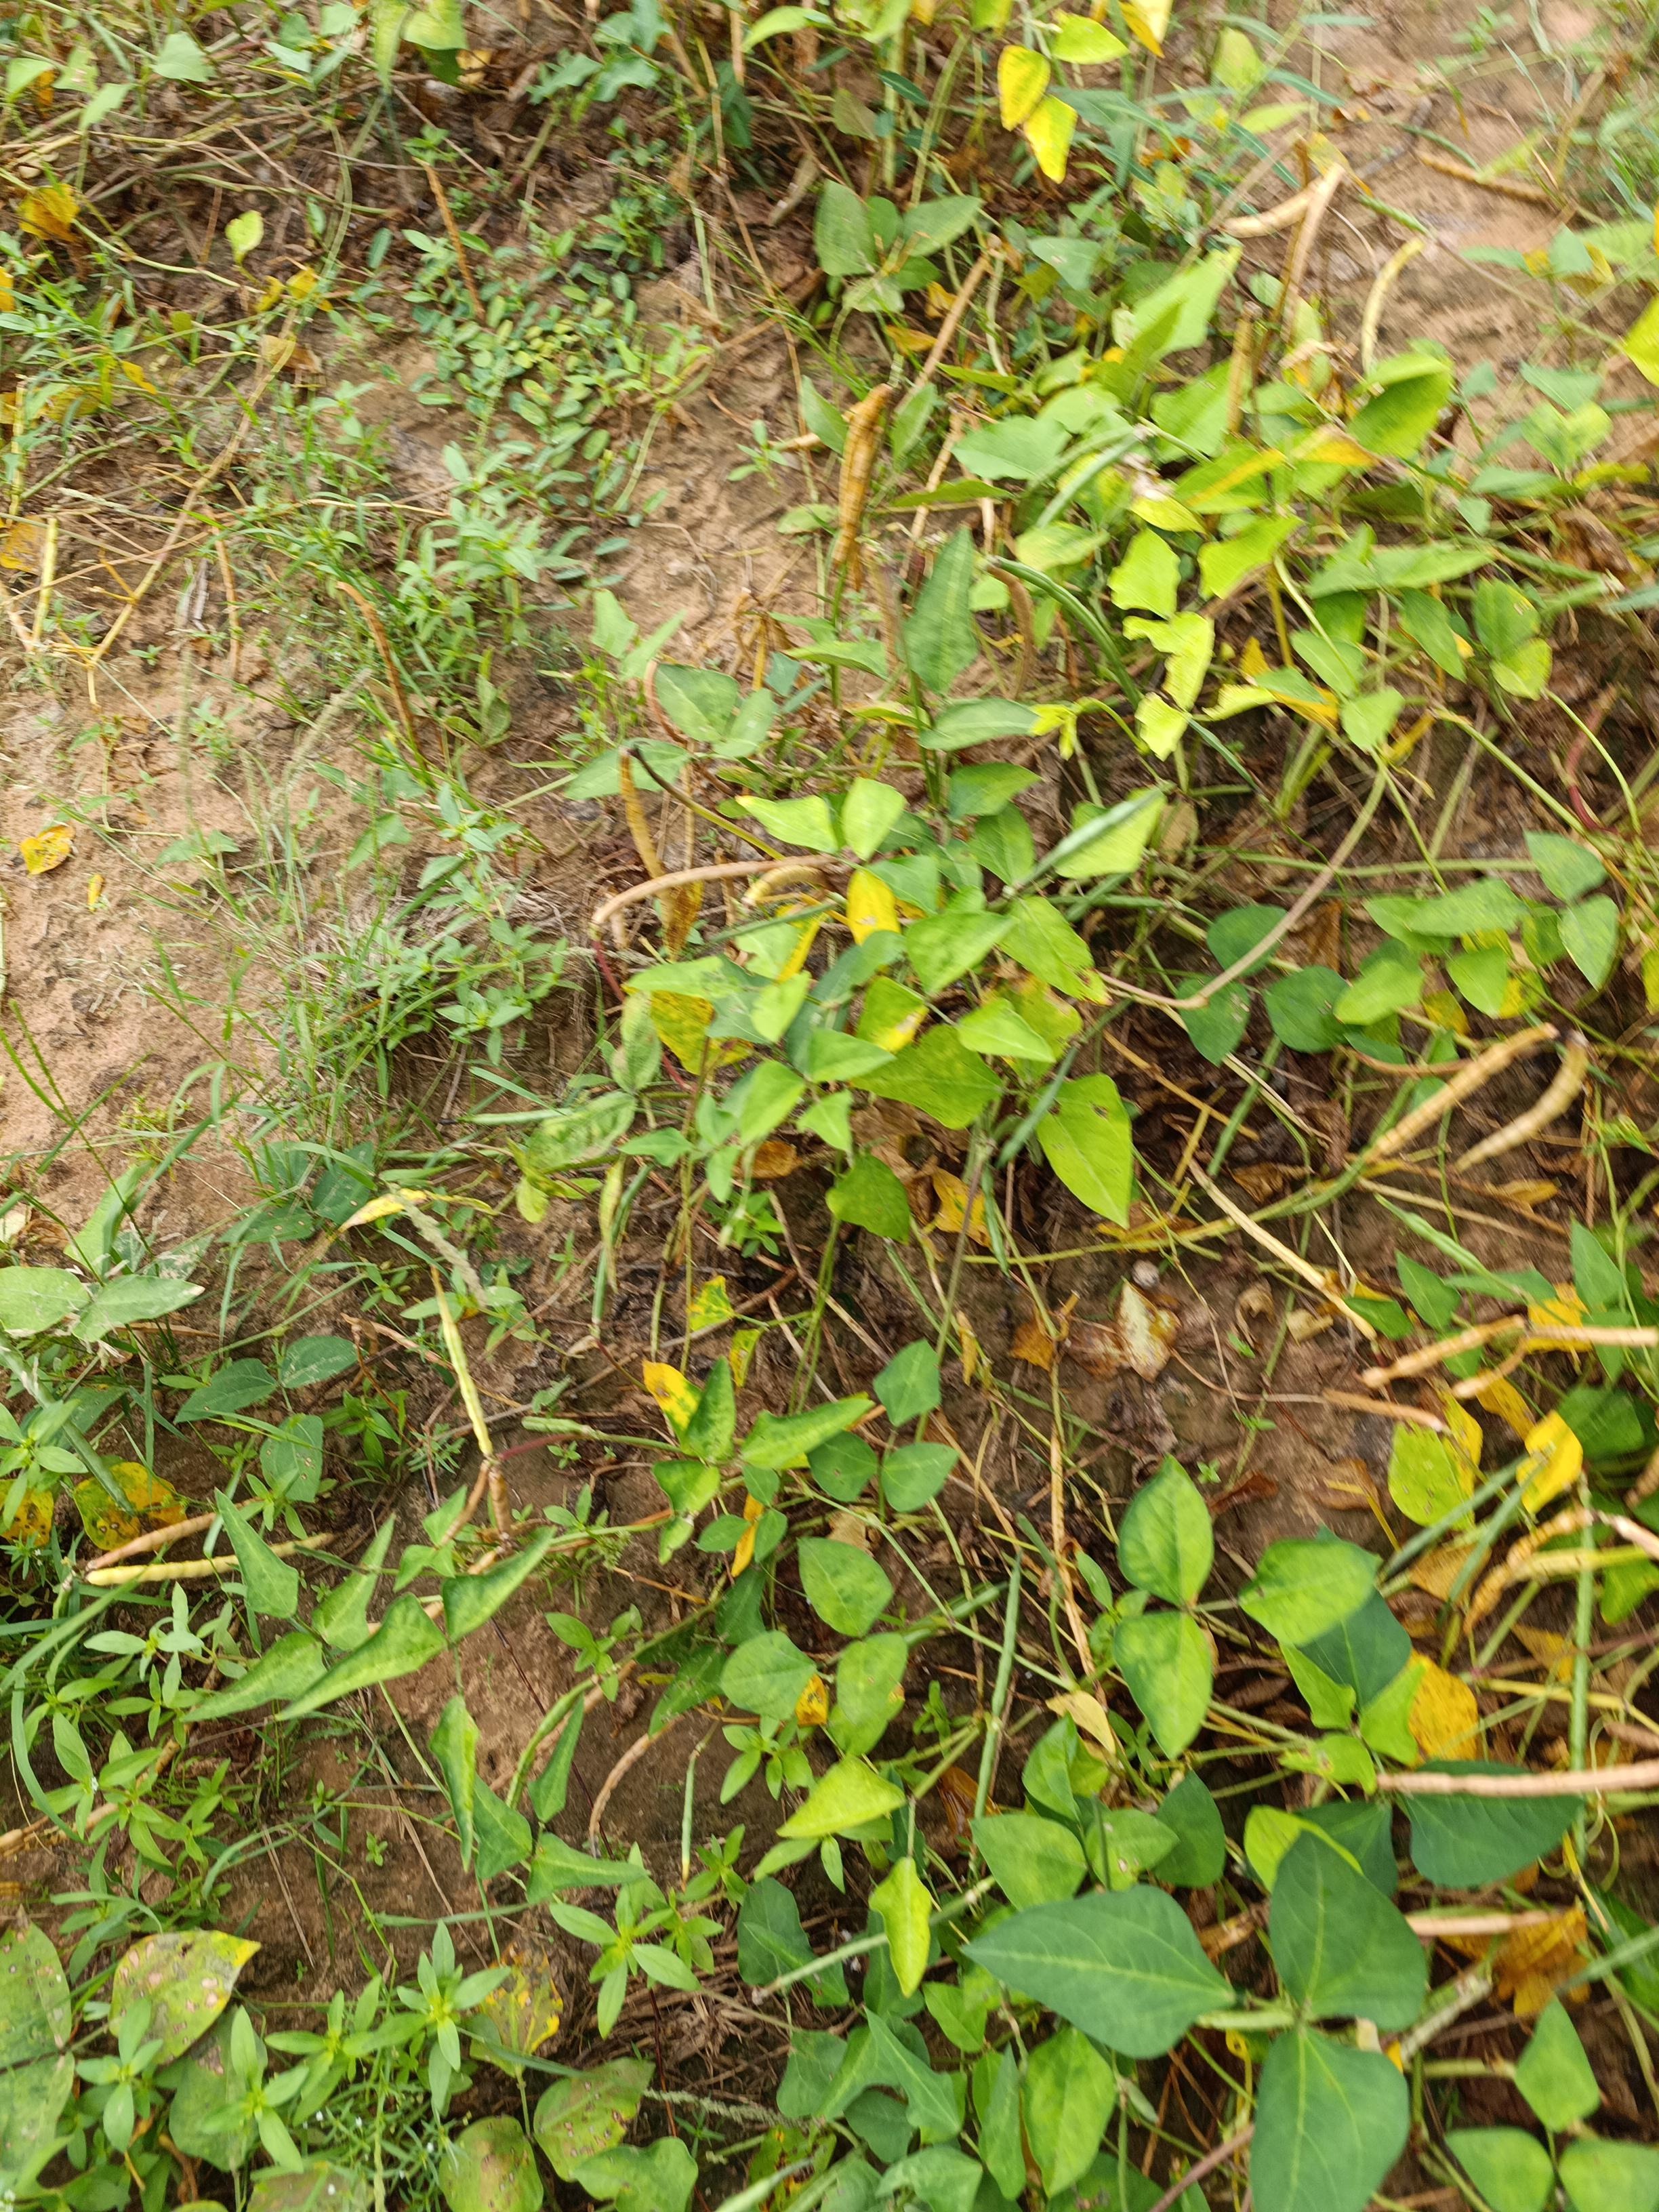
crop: cowpea
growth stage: maturity
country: Nigeria
